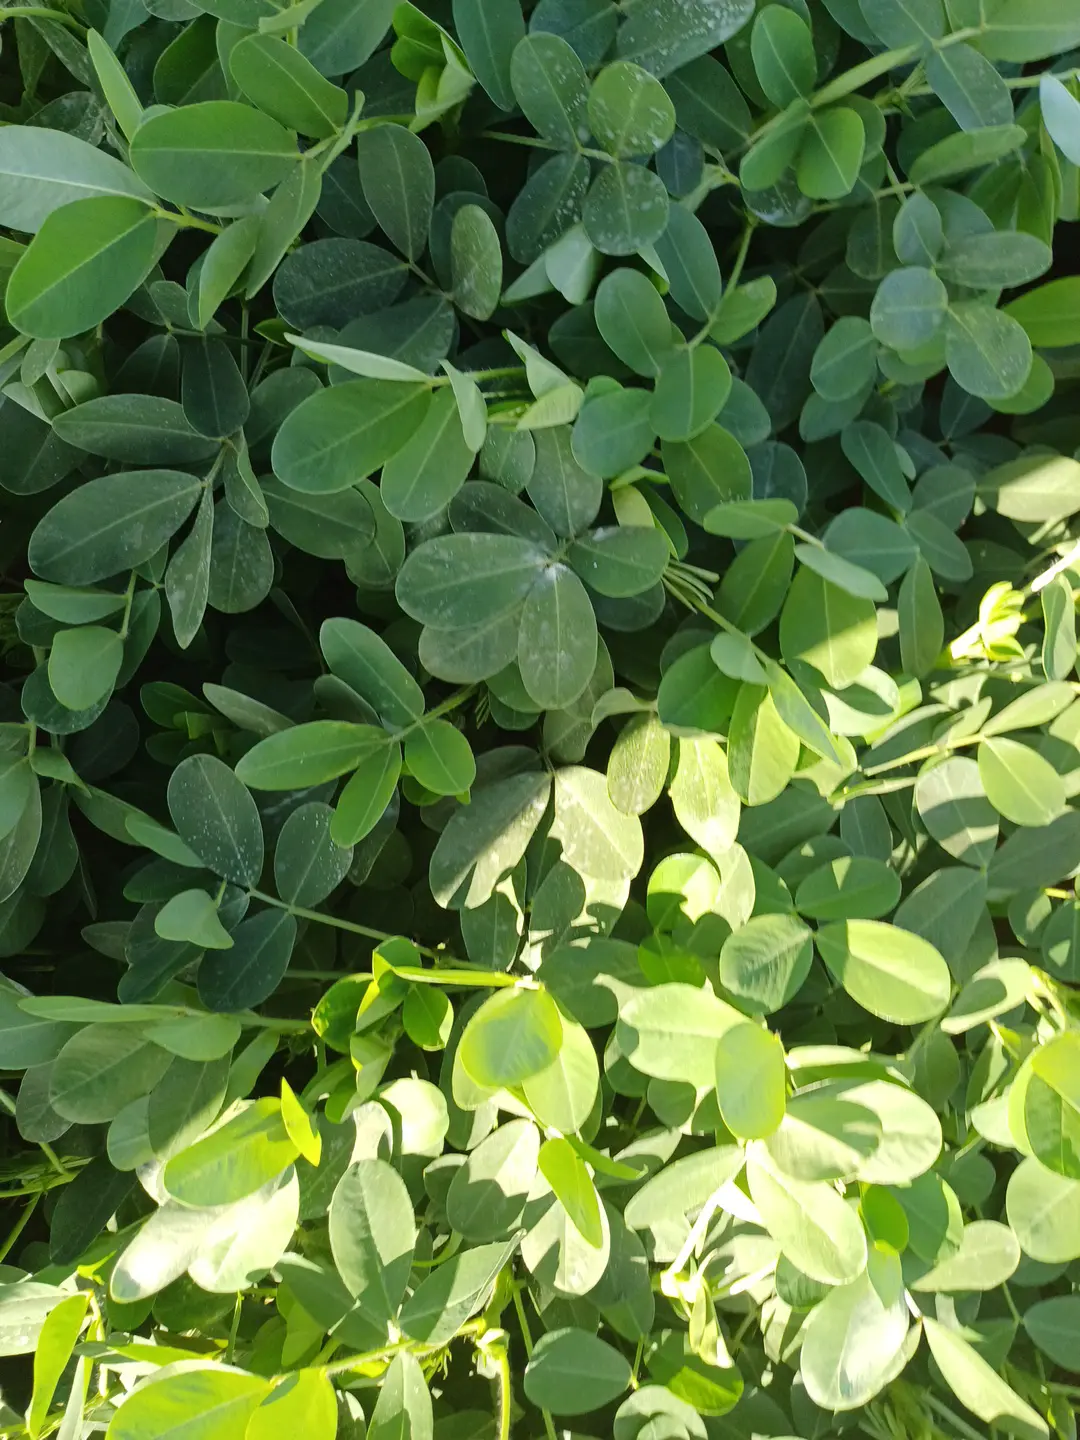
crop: groundnut
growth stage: flowering
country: Kenya
